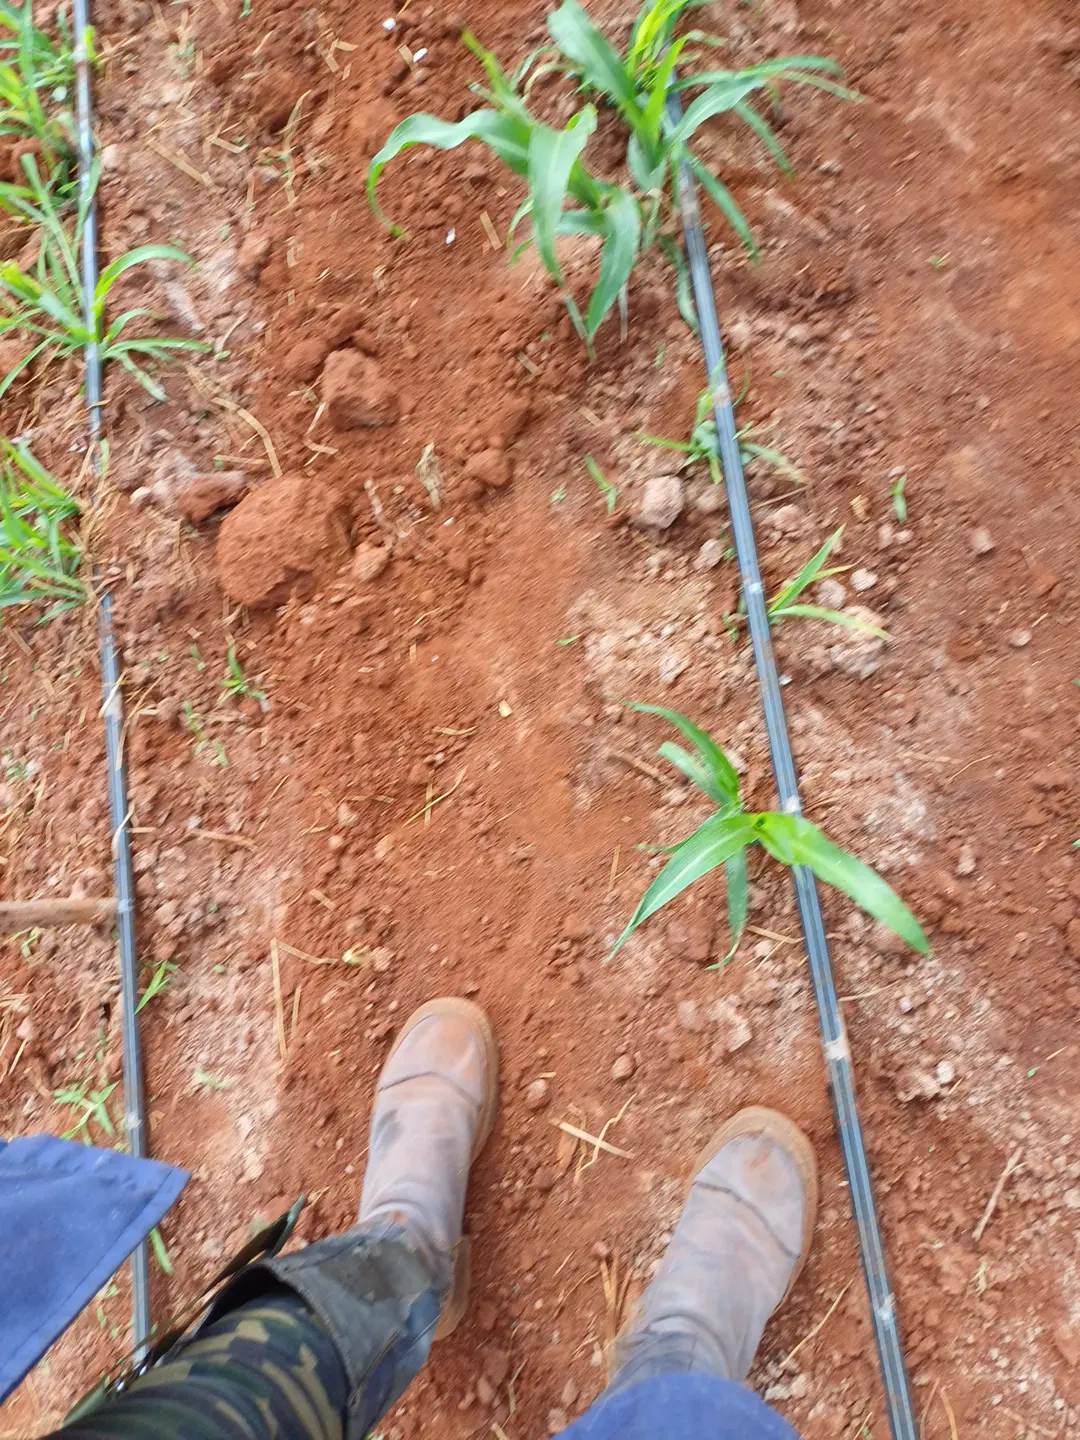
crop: sorghum
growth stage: elongation stem
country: Kenya
